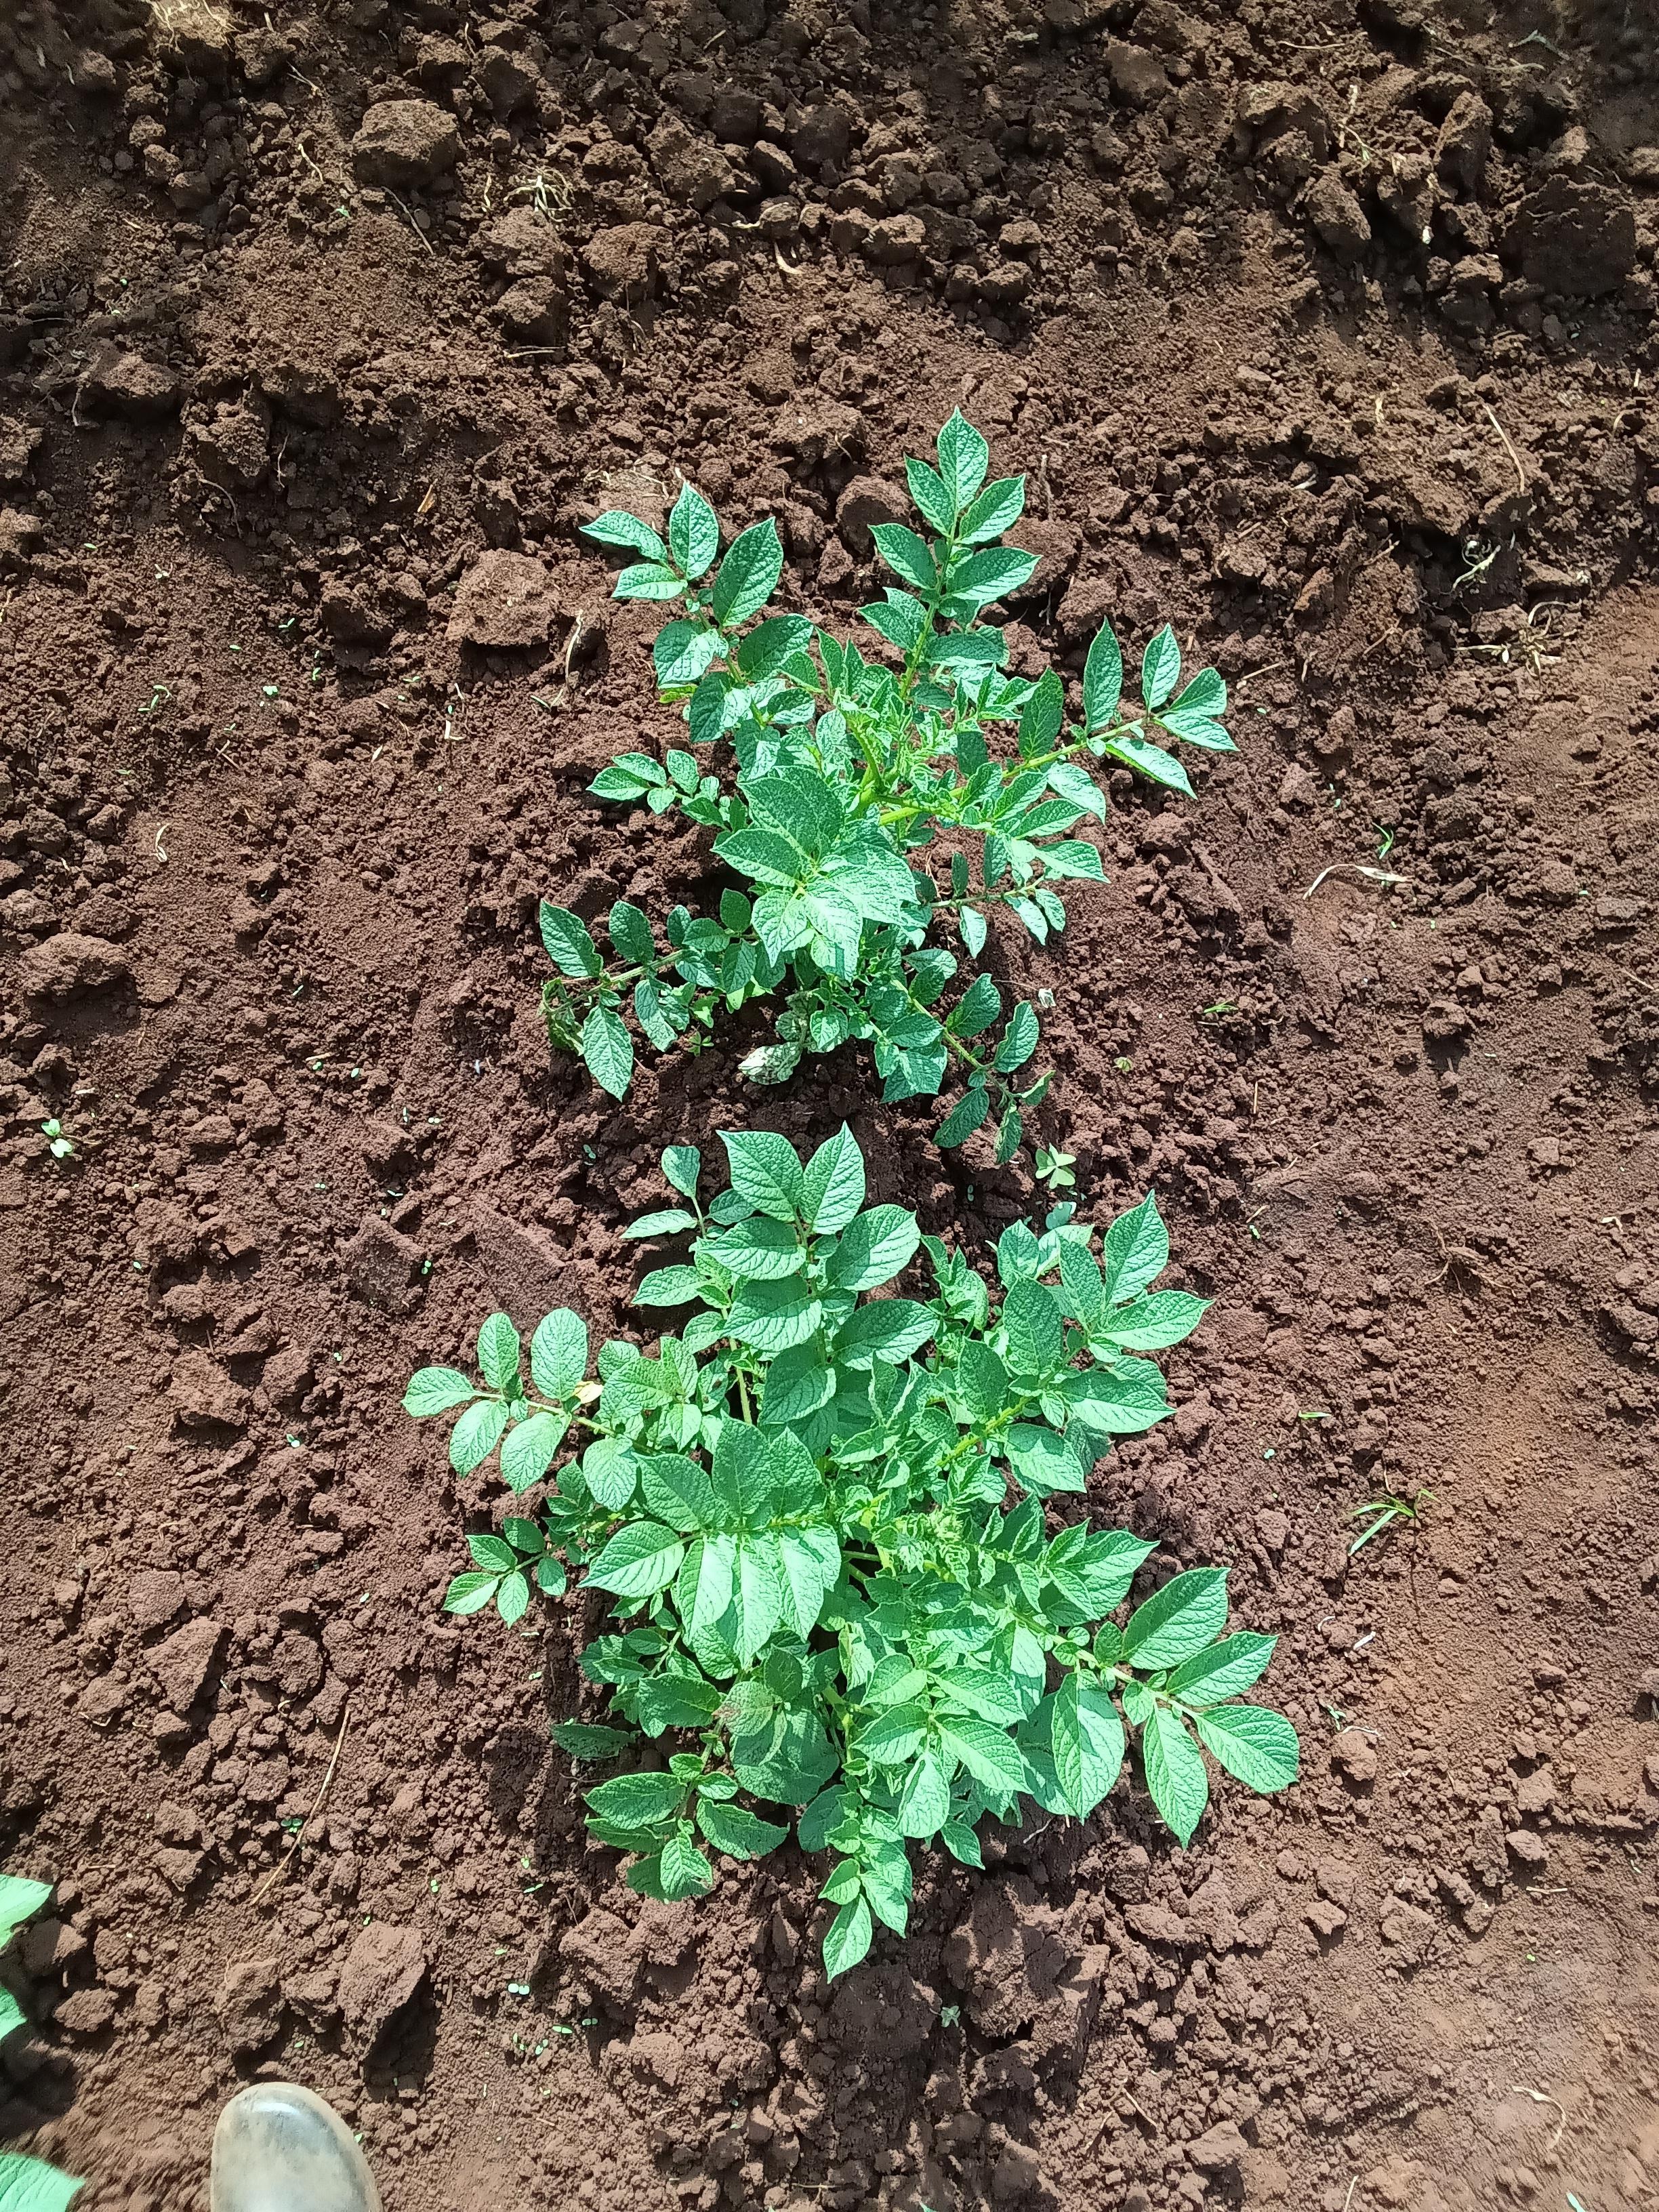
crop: potato
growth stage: flowering
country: Kenya
